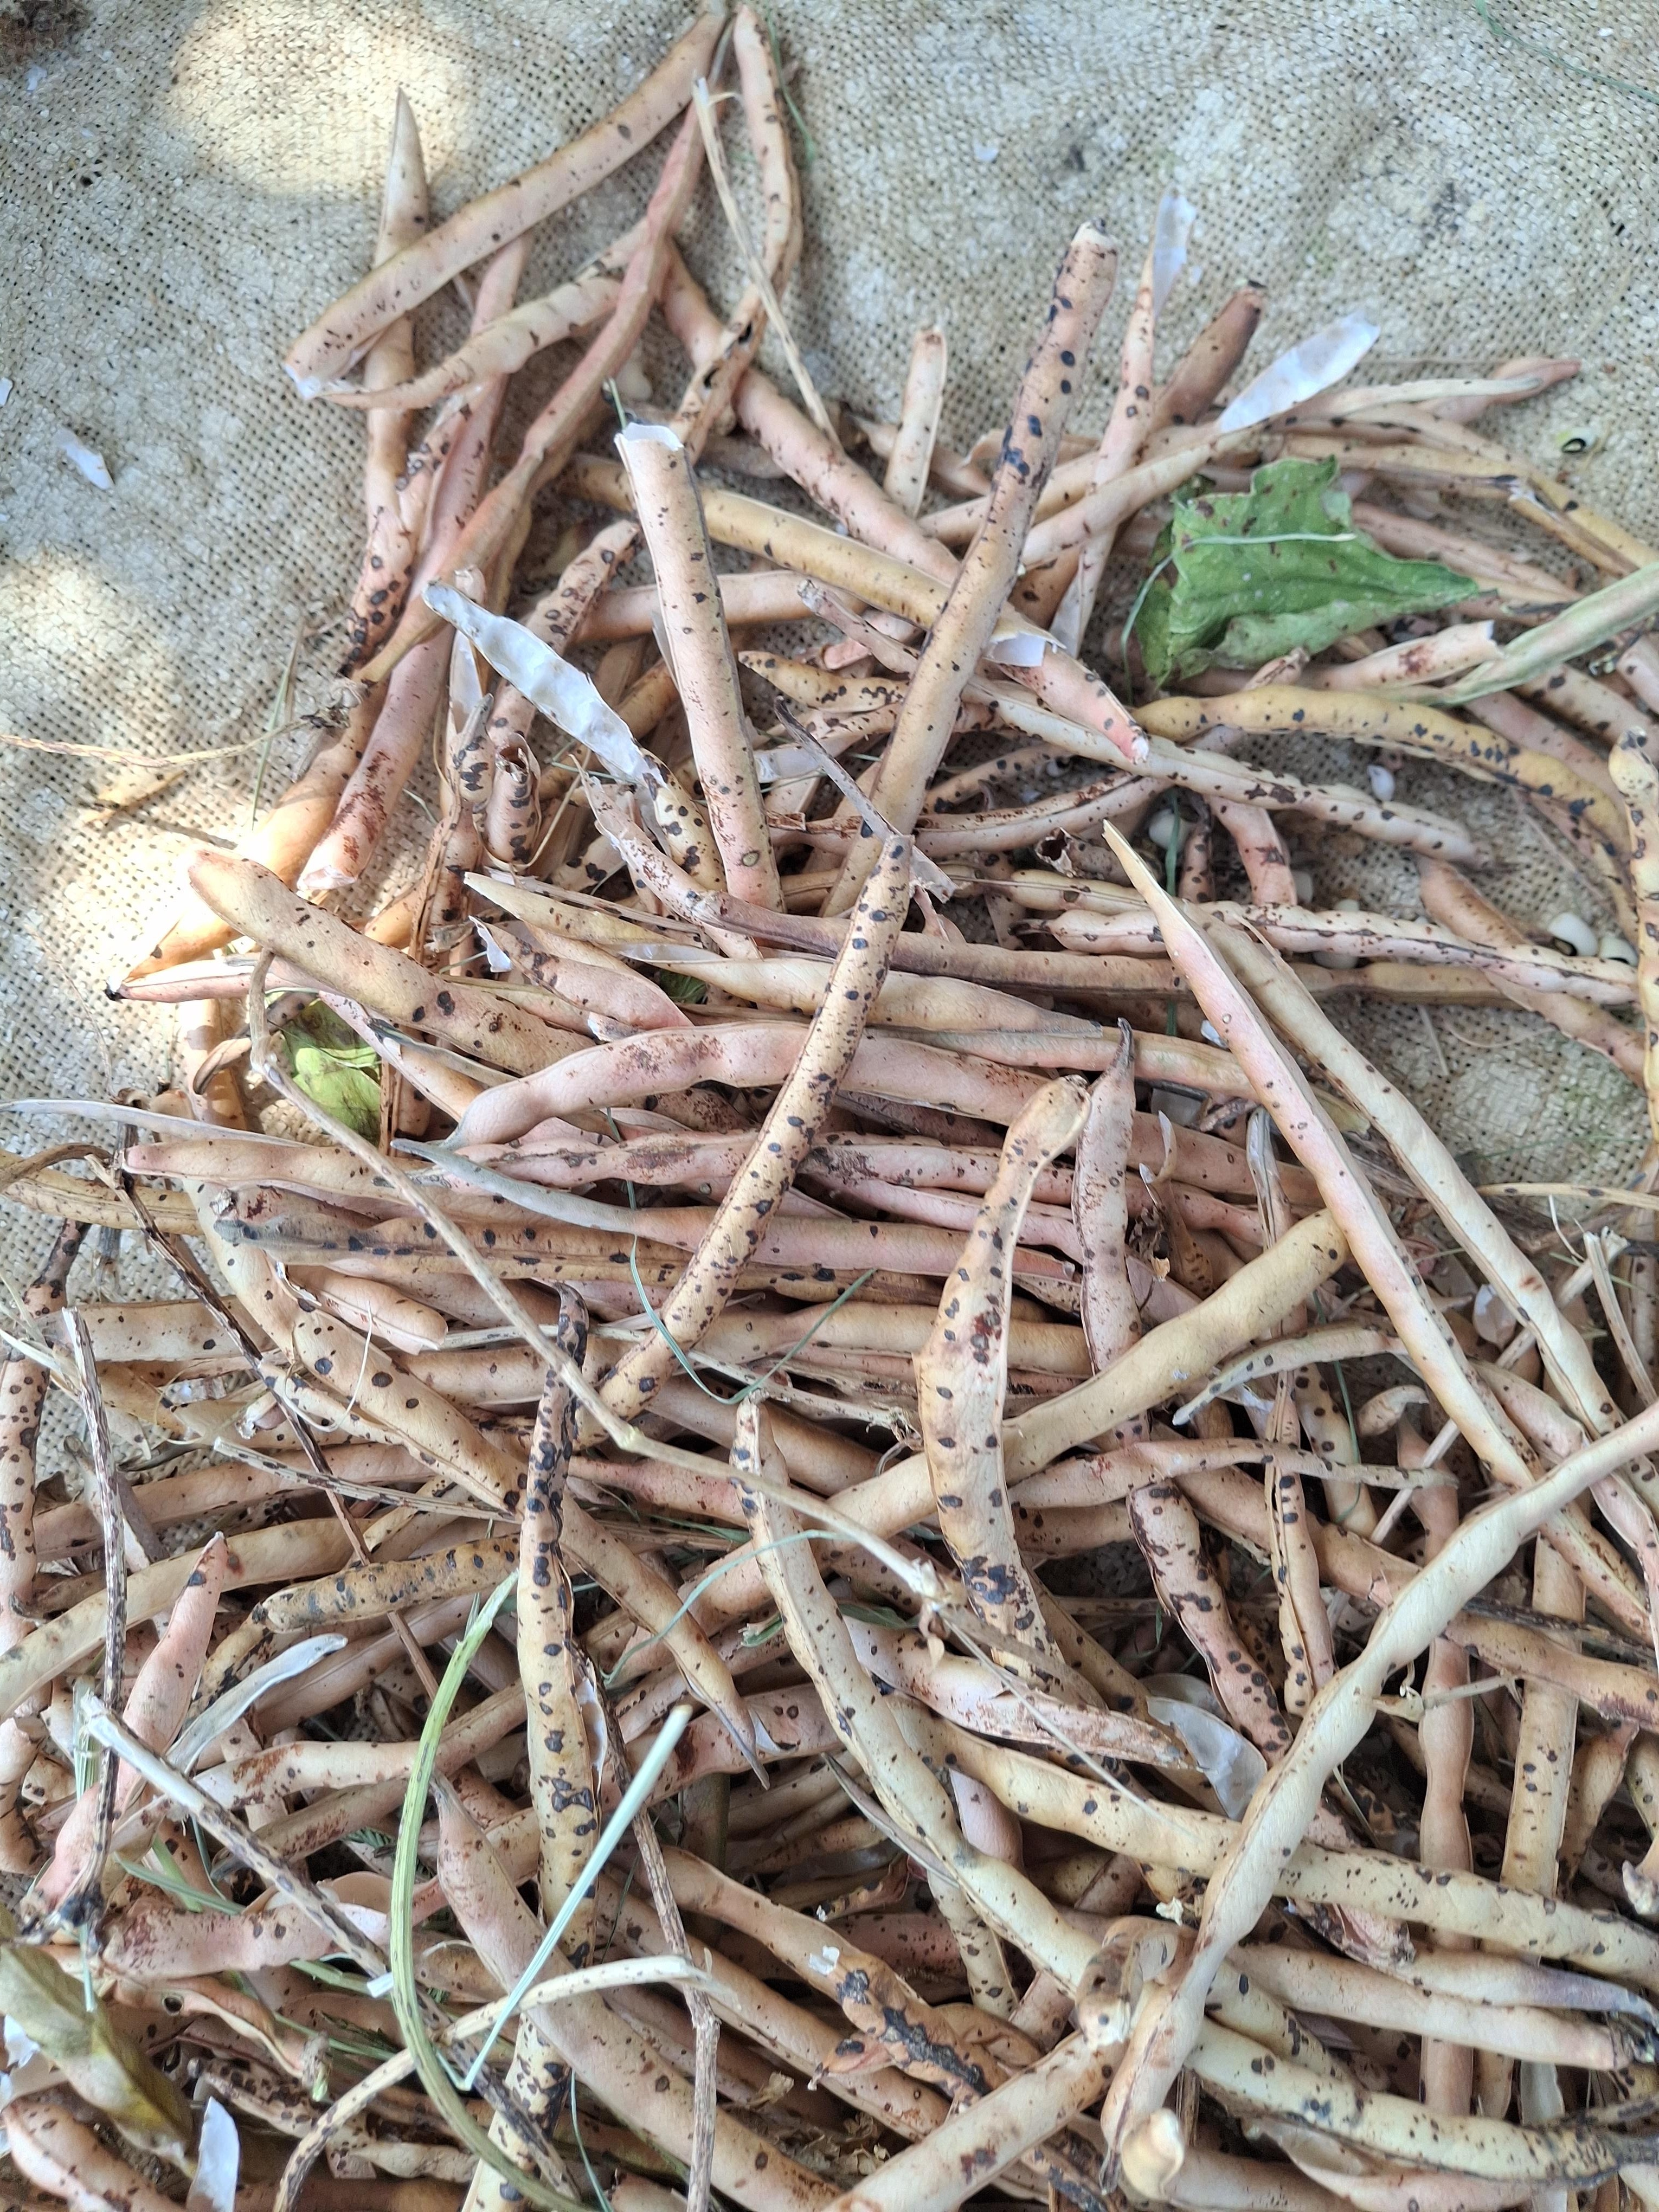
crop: cowpea
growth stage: harvest
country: Nigeria
